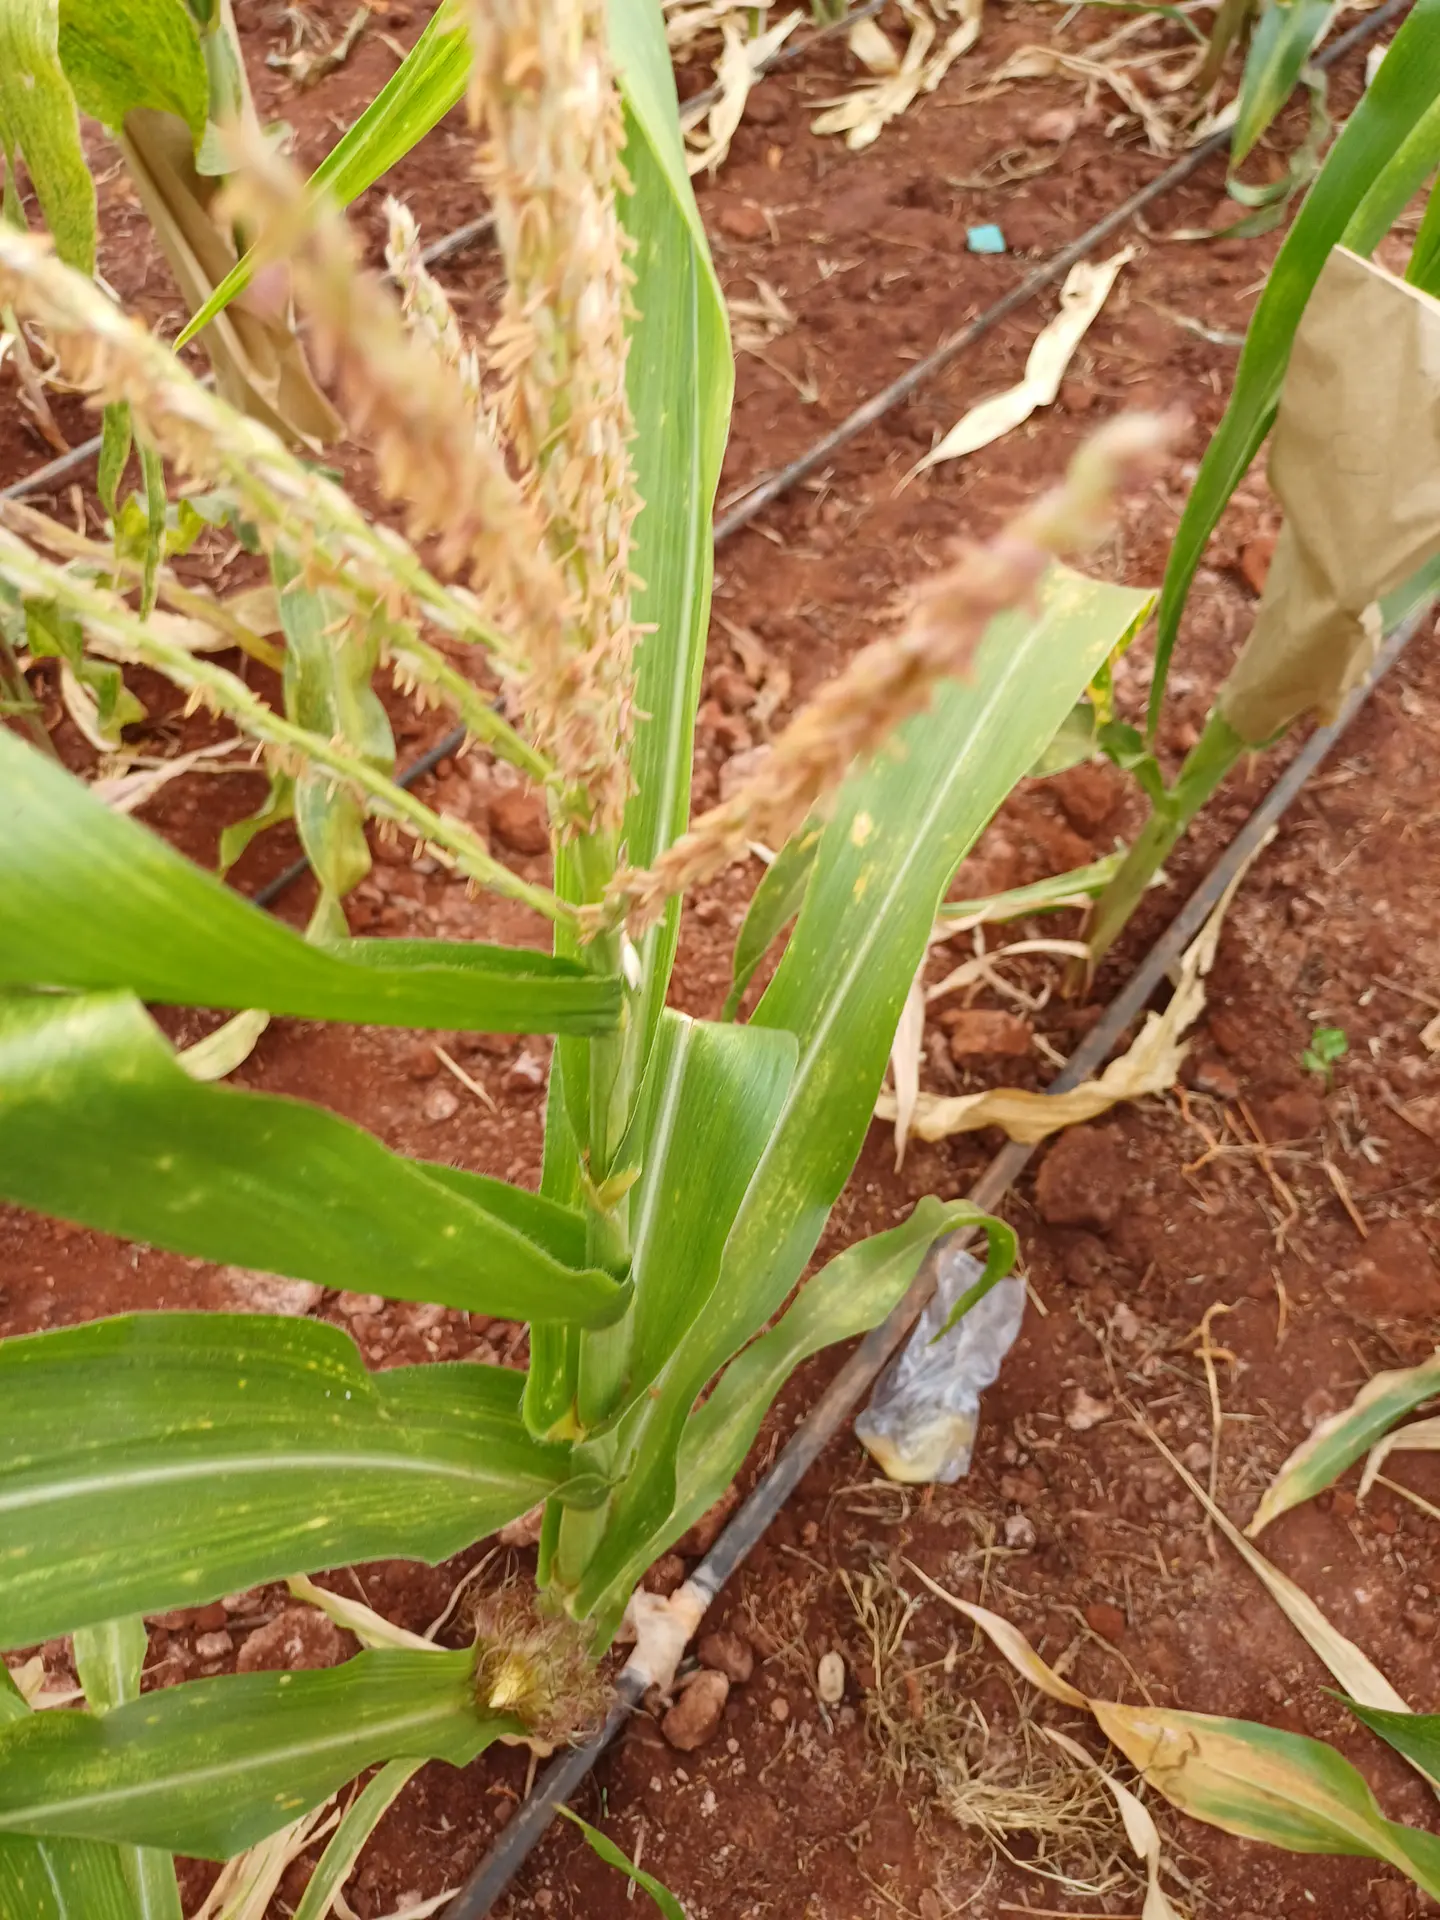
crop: maize
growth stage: flowering
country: Kenya
